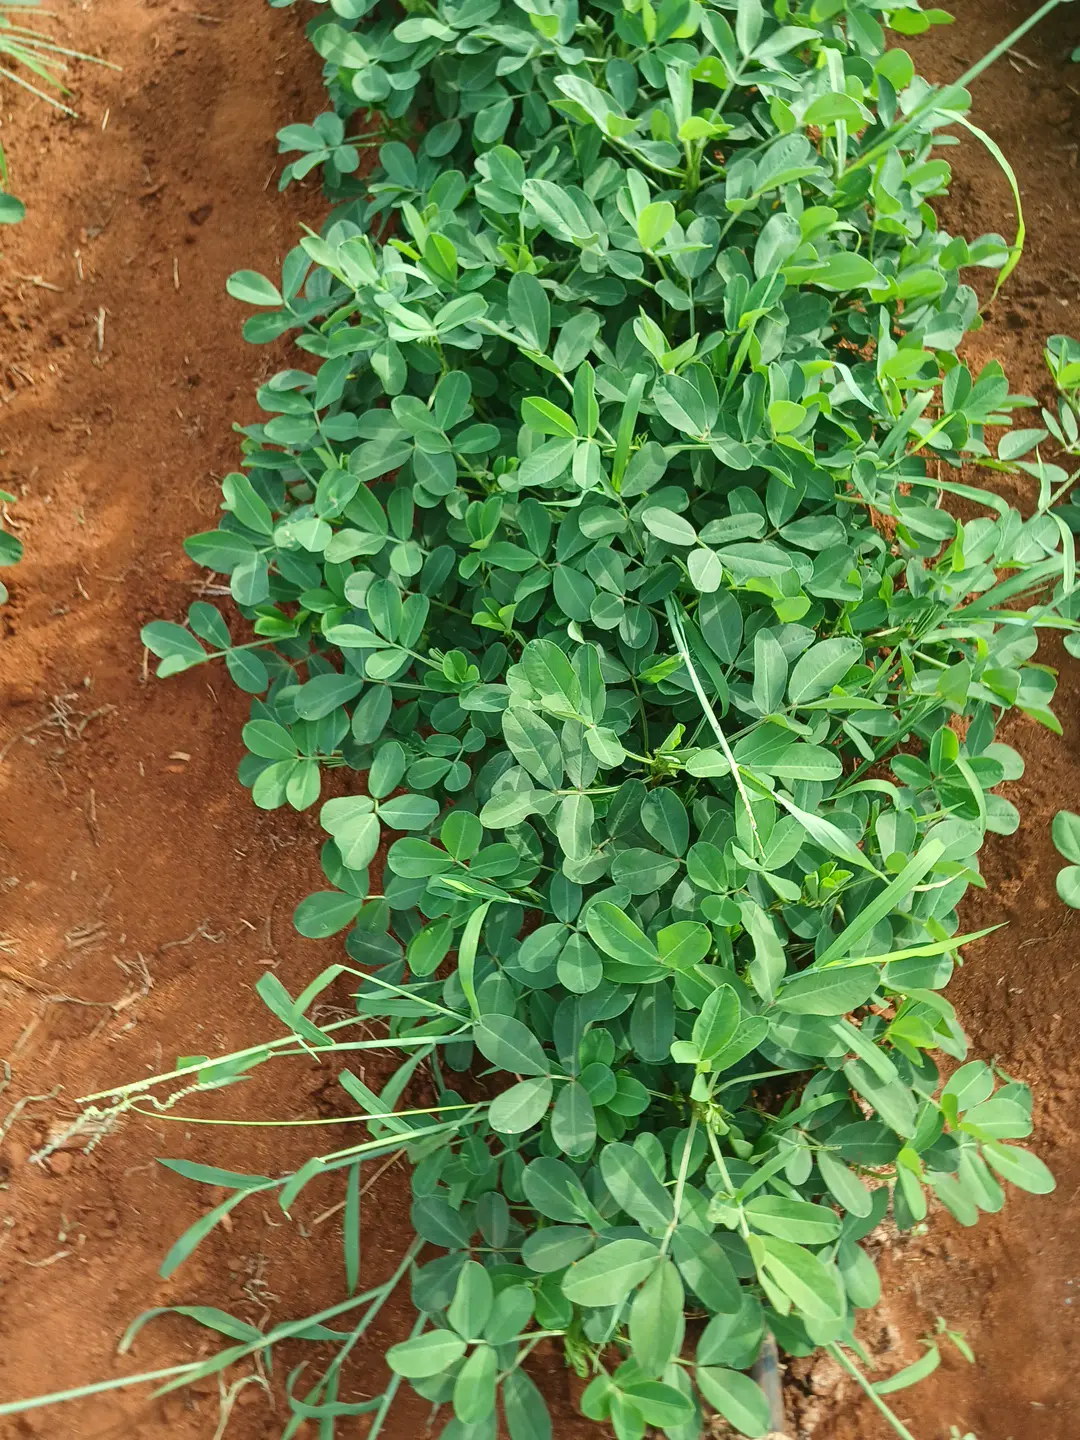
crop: groundnut
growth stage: flowering
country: Kenya
